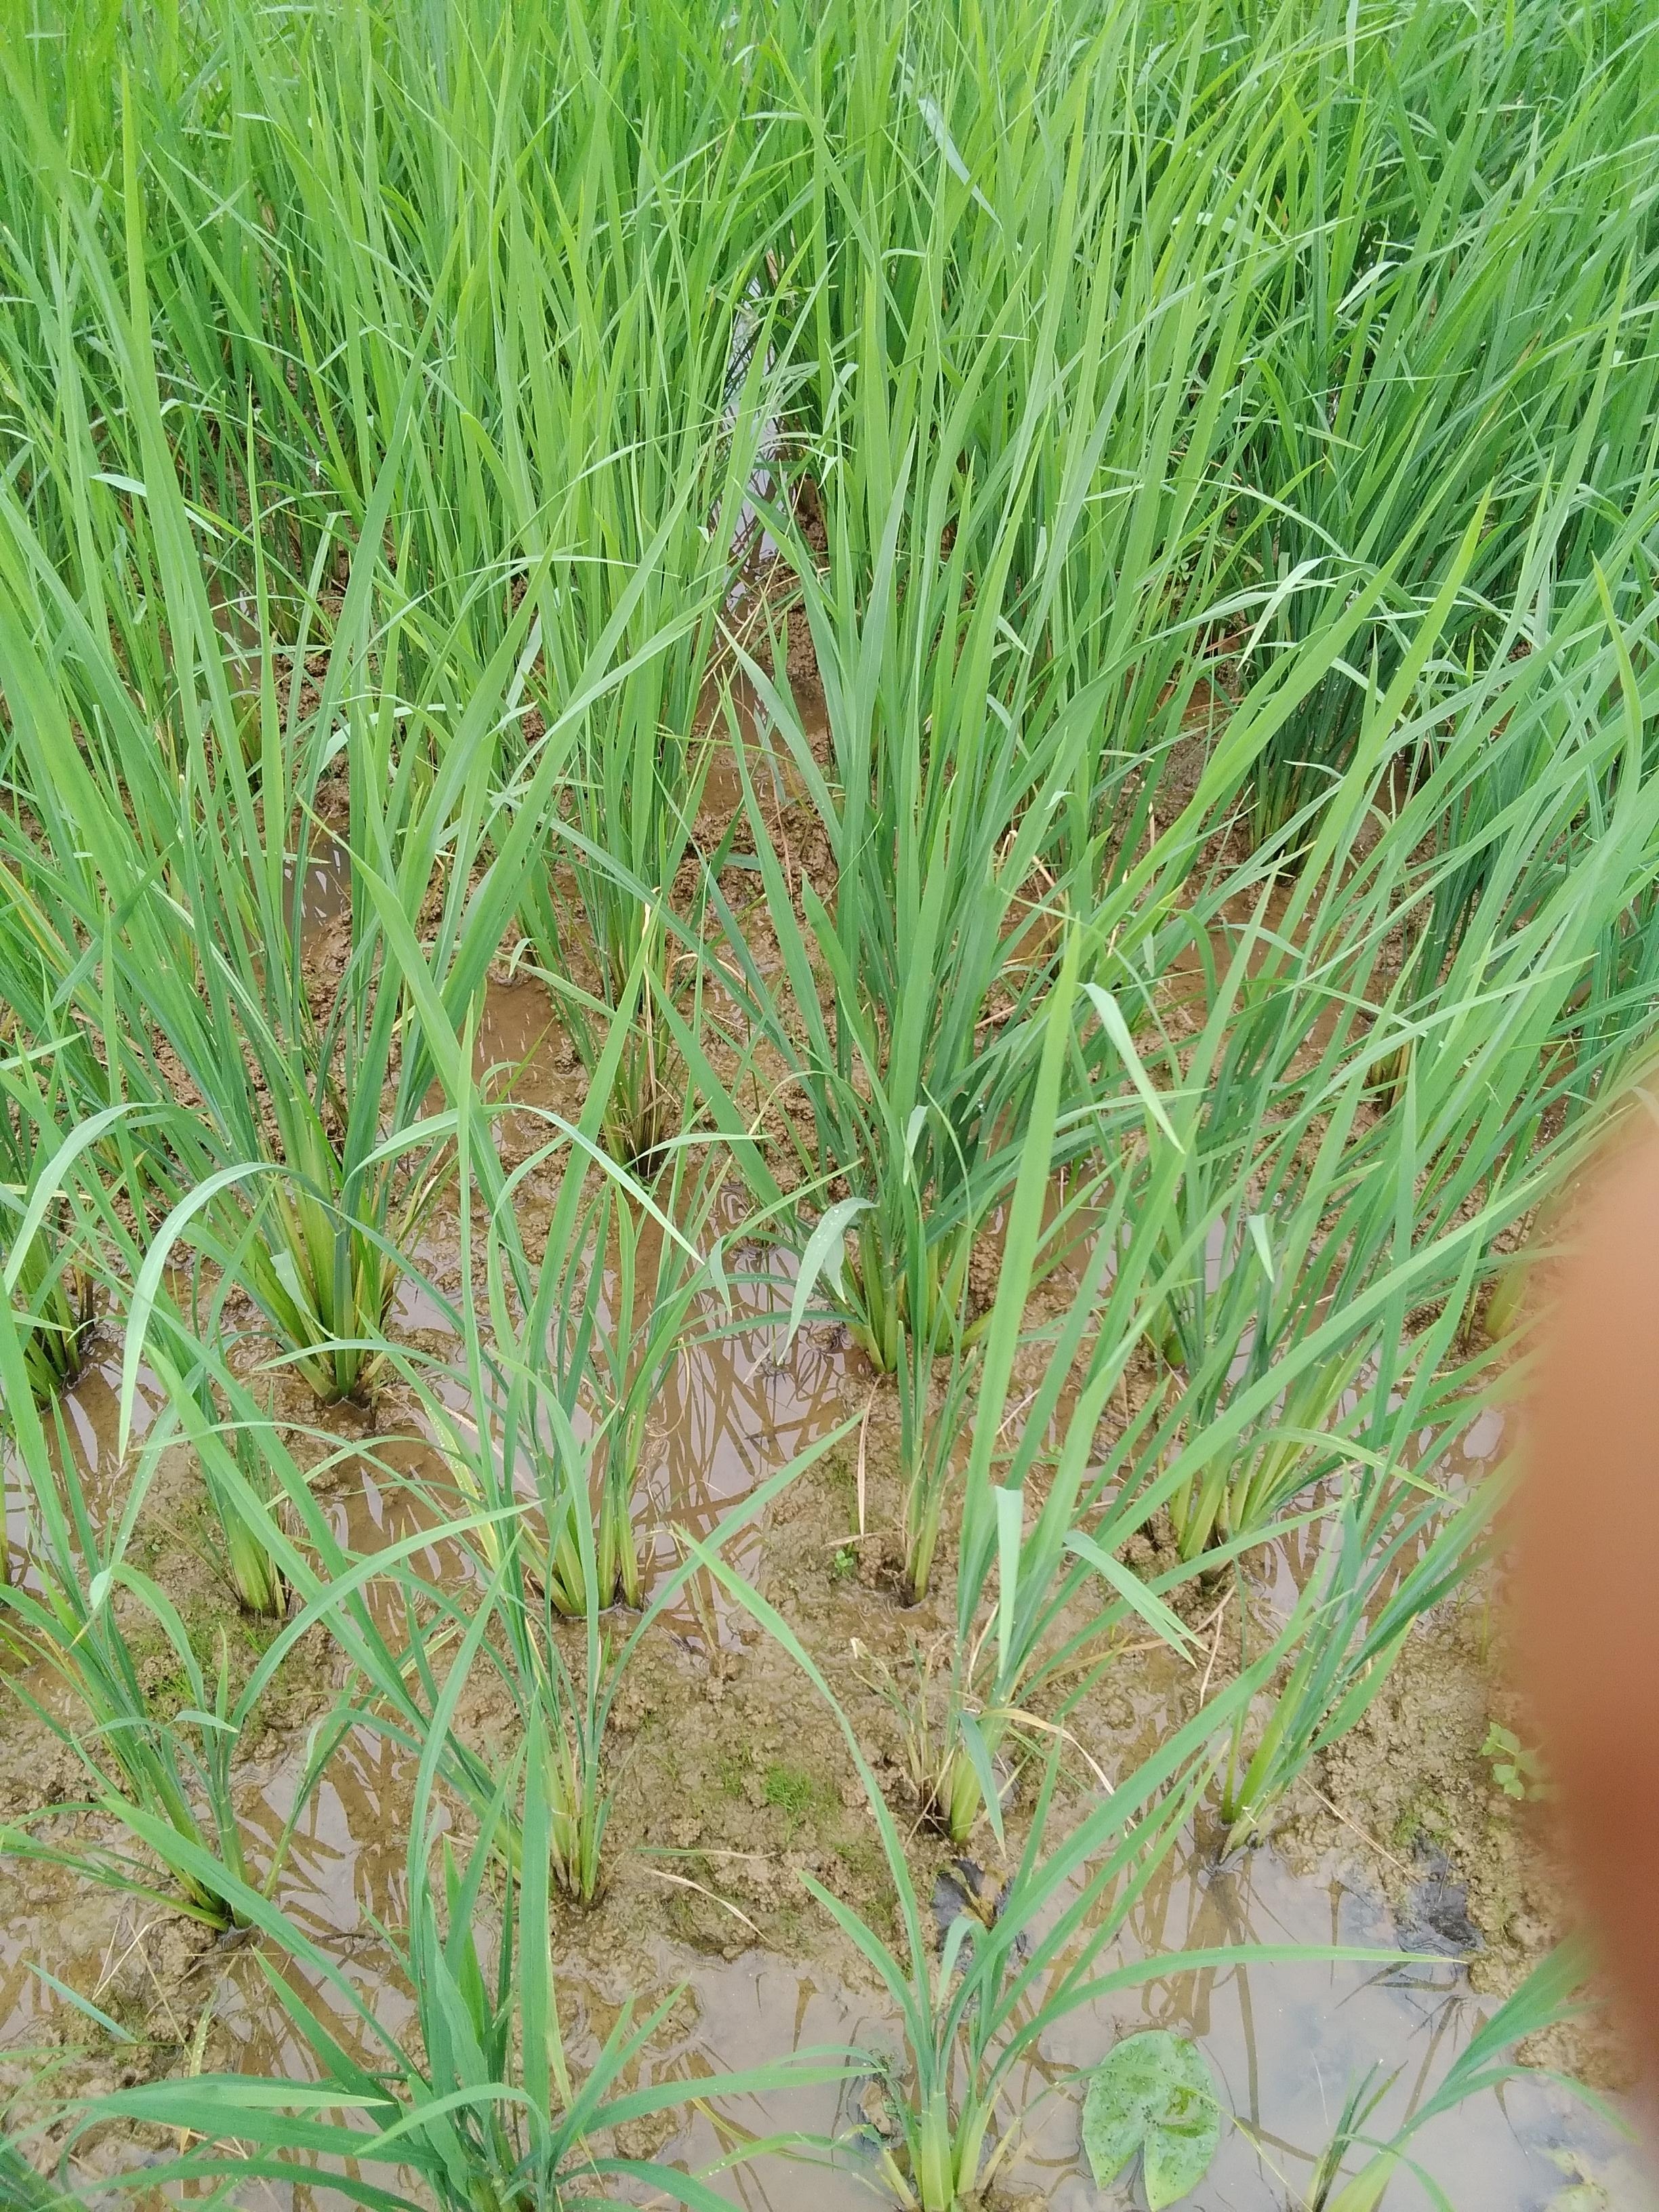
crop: rice
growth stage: vegetative
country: Nigeria
